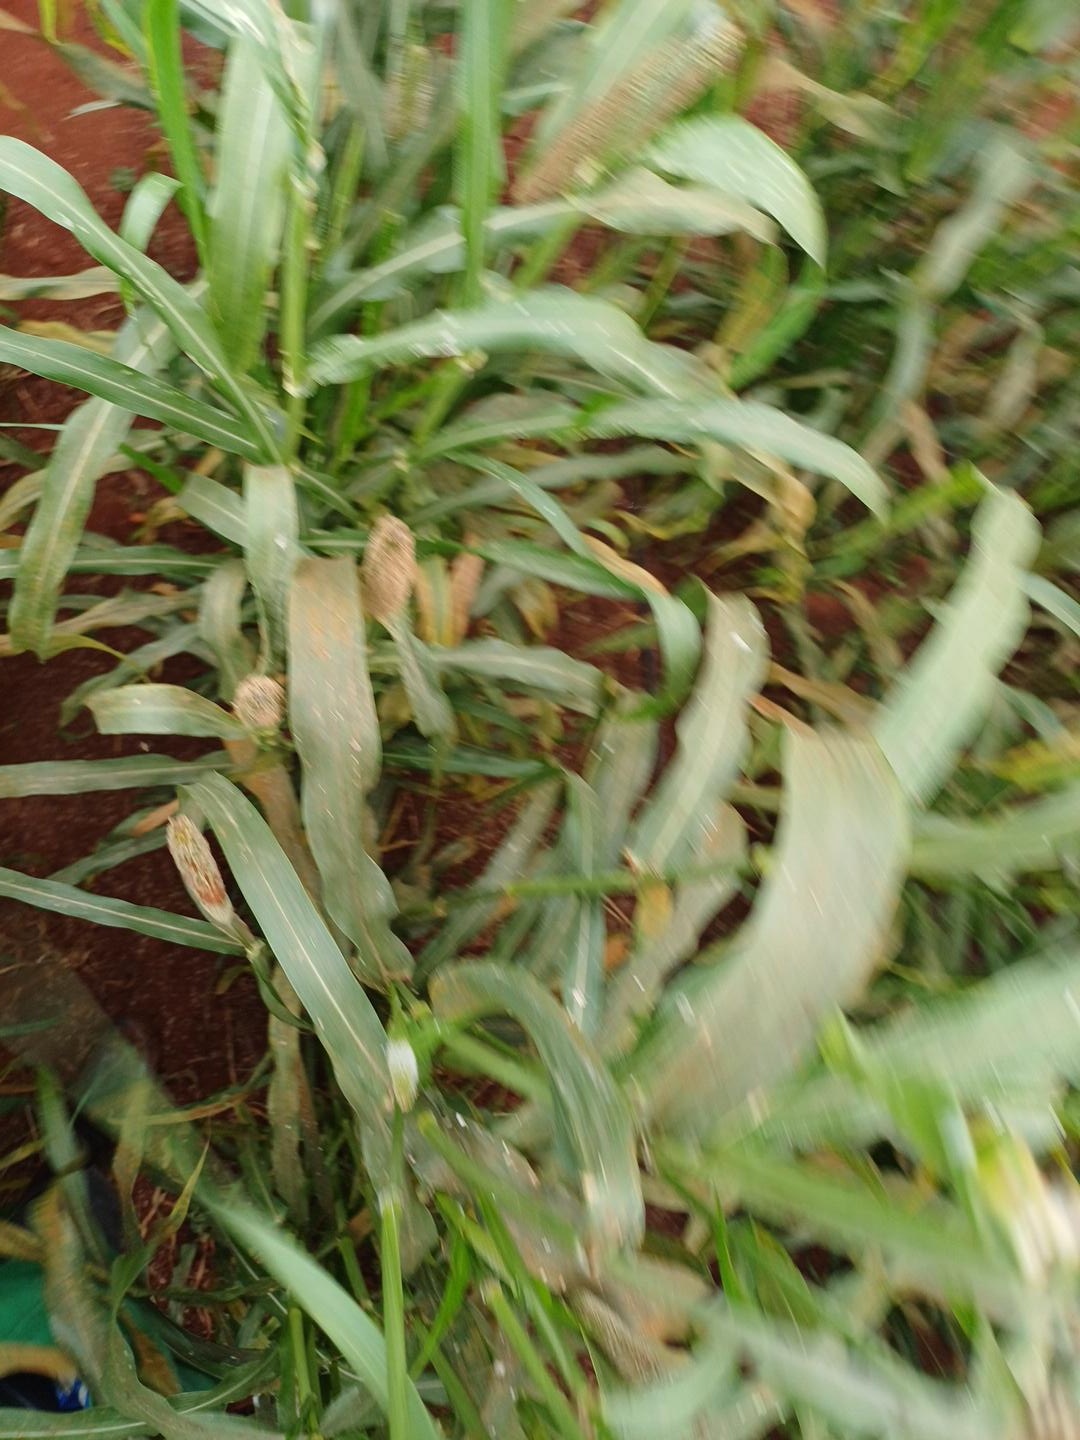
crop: pearl millet
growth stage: vegetative
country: Kenya
